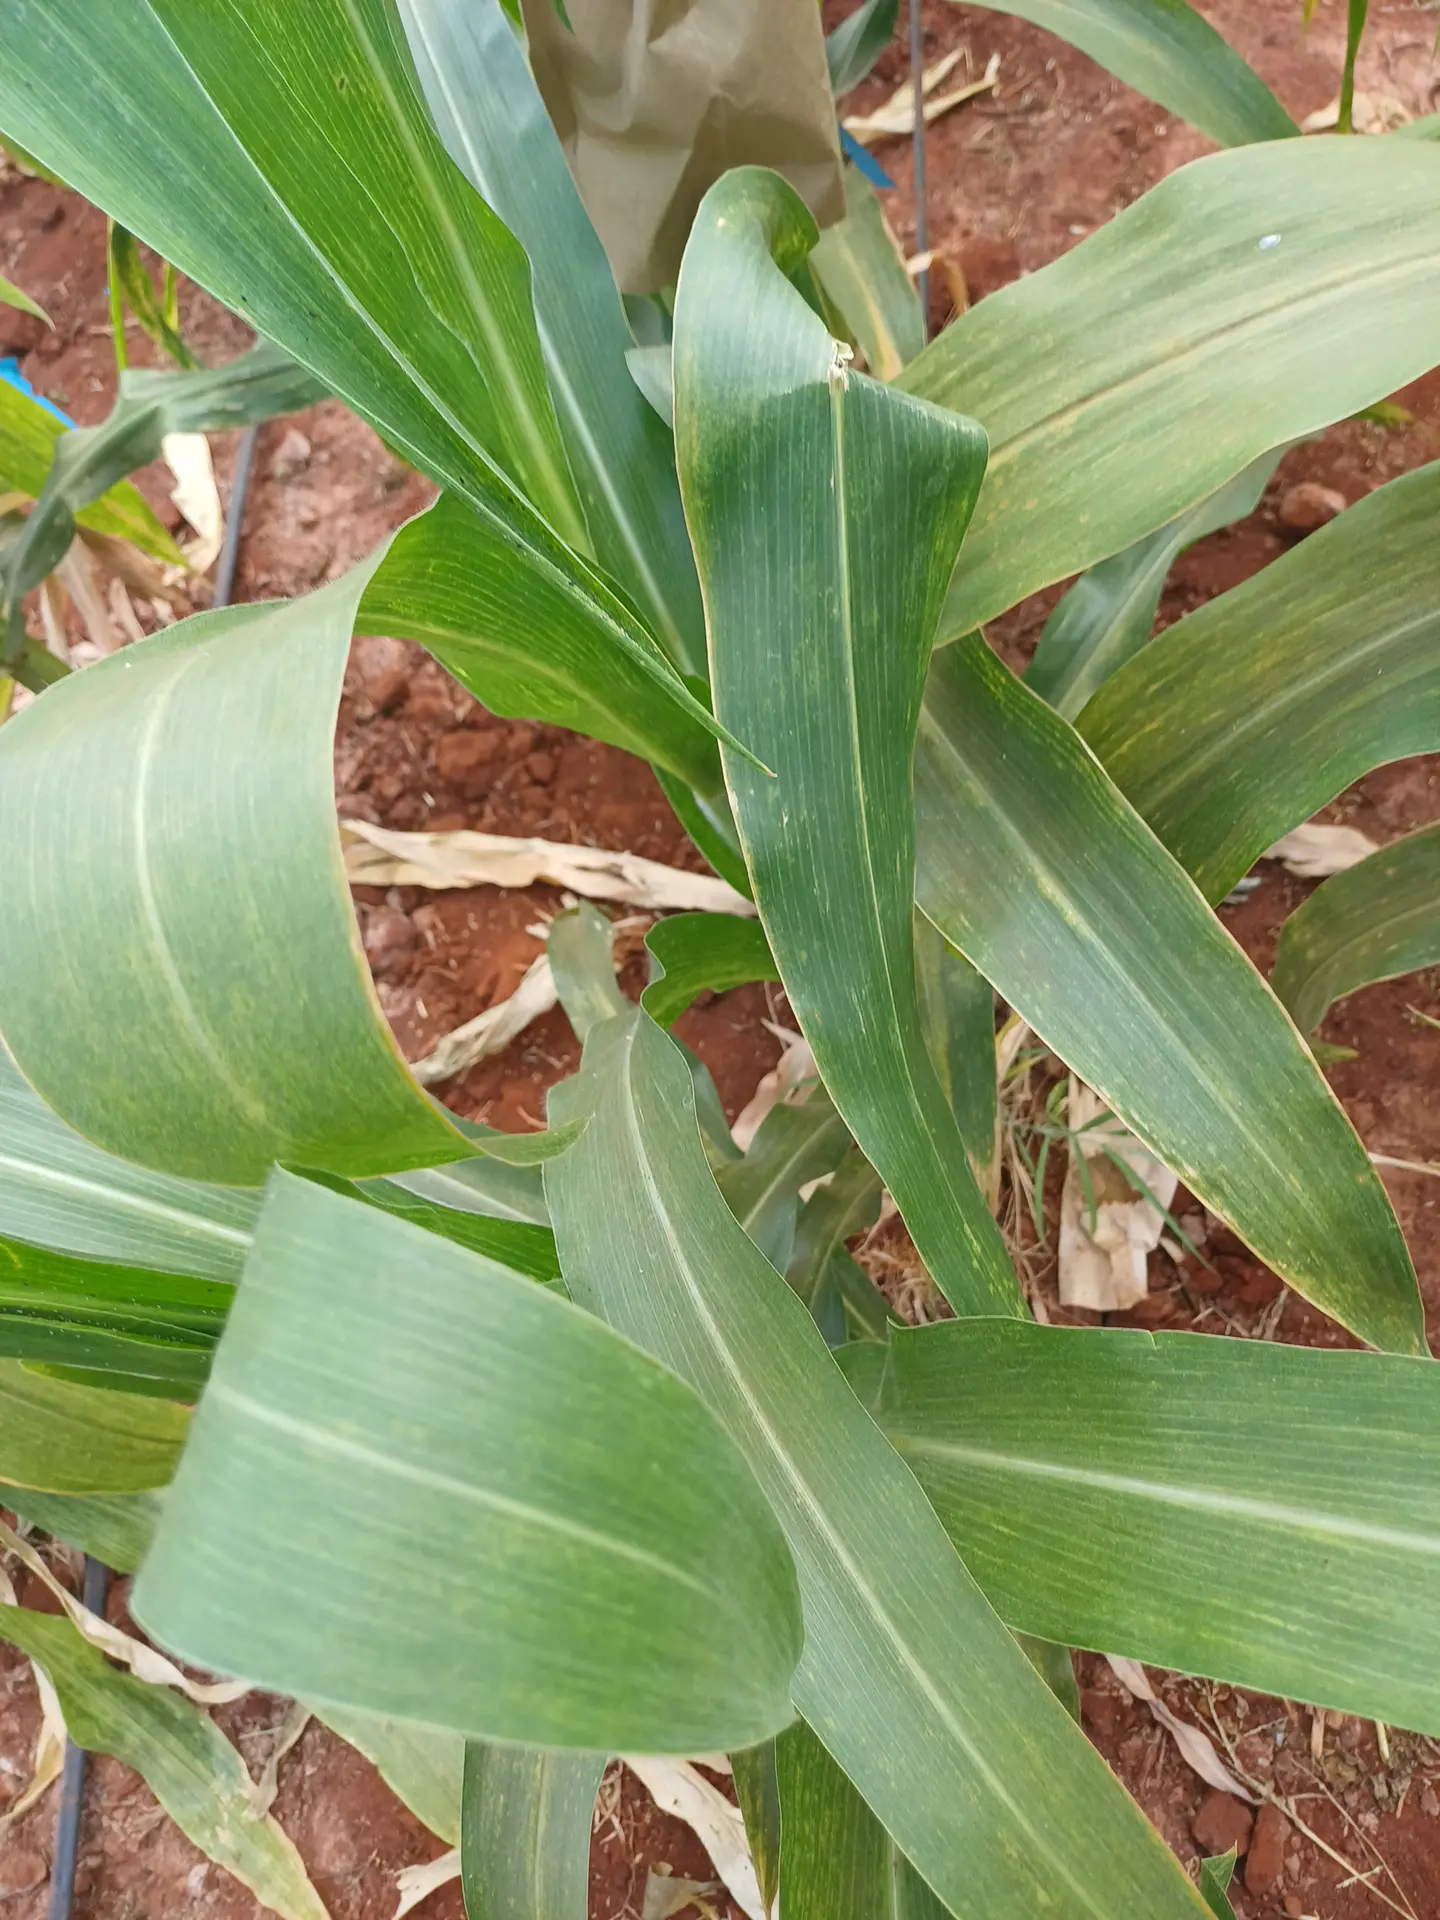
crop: maize
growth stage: flowering
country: Kenya
